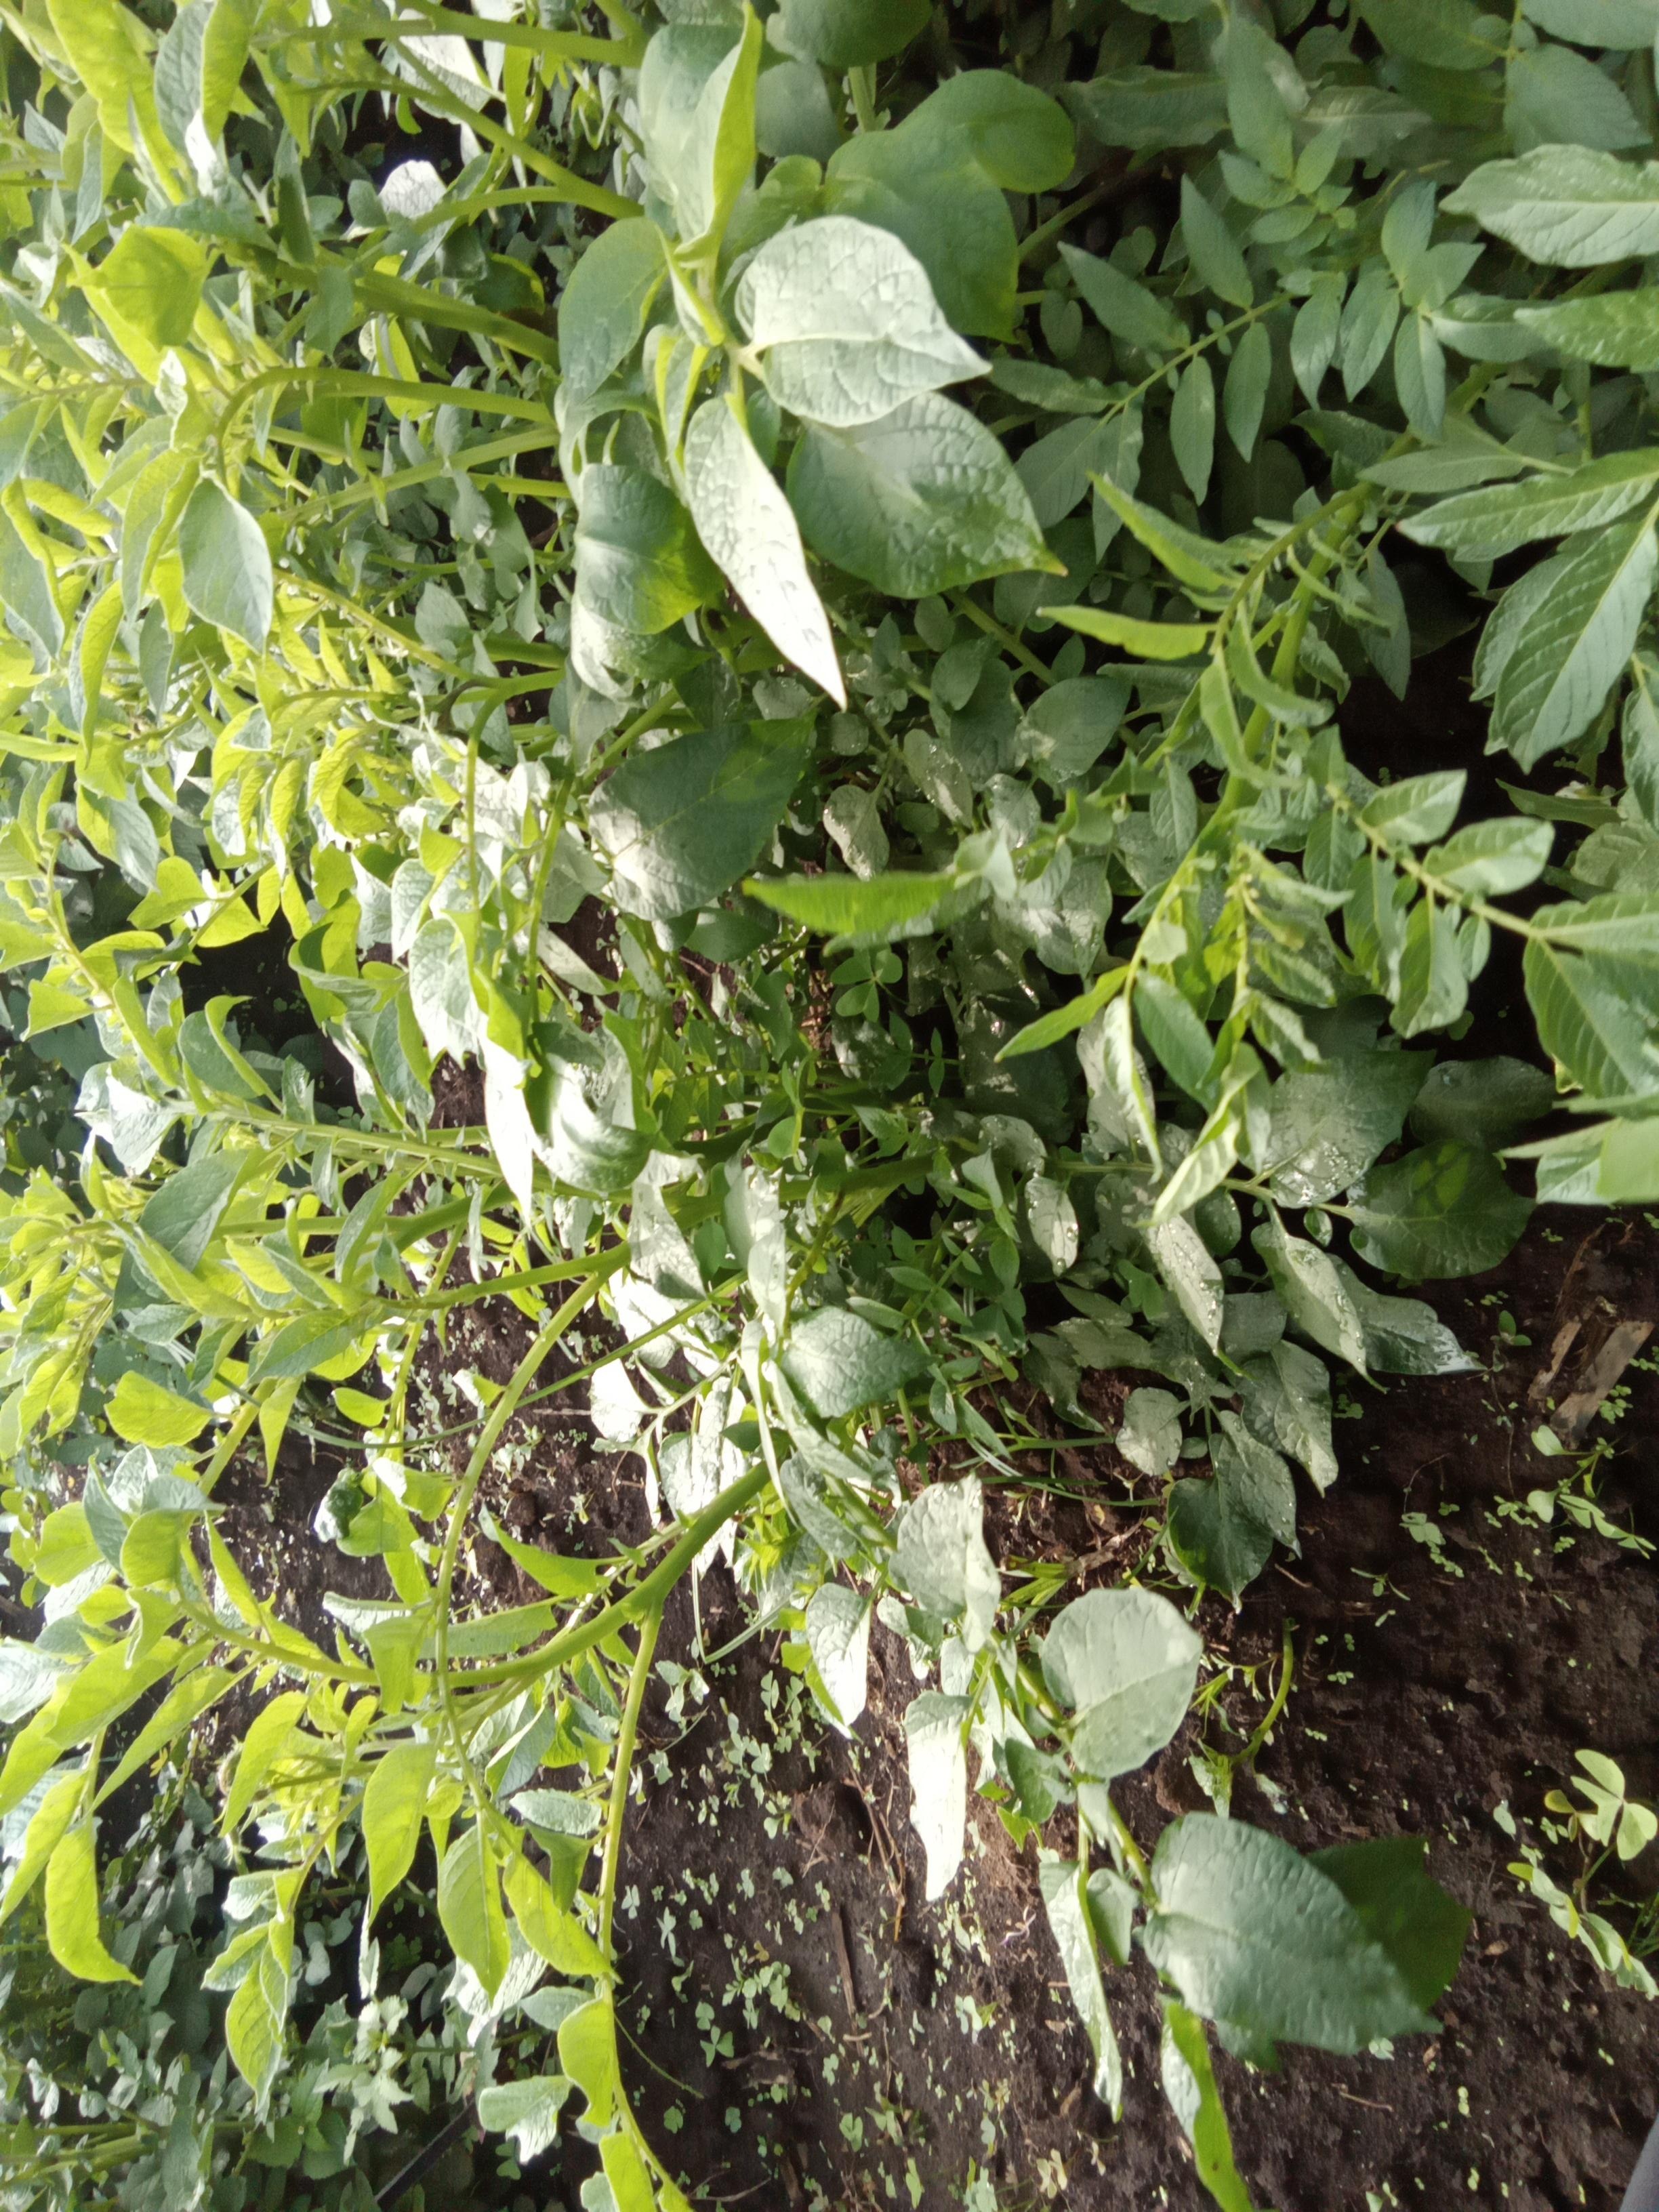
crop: potato
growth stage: vegetative
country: Kenya
